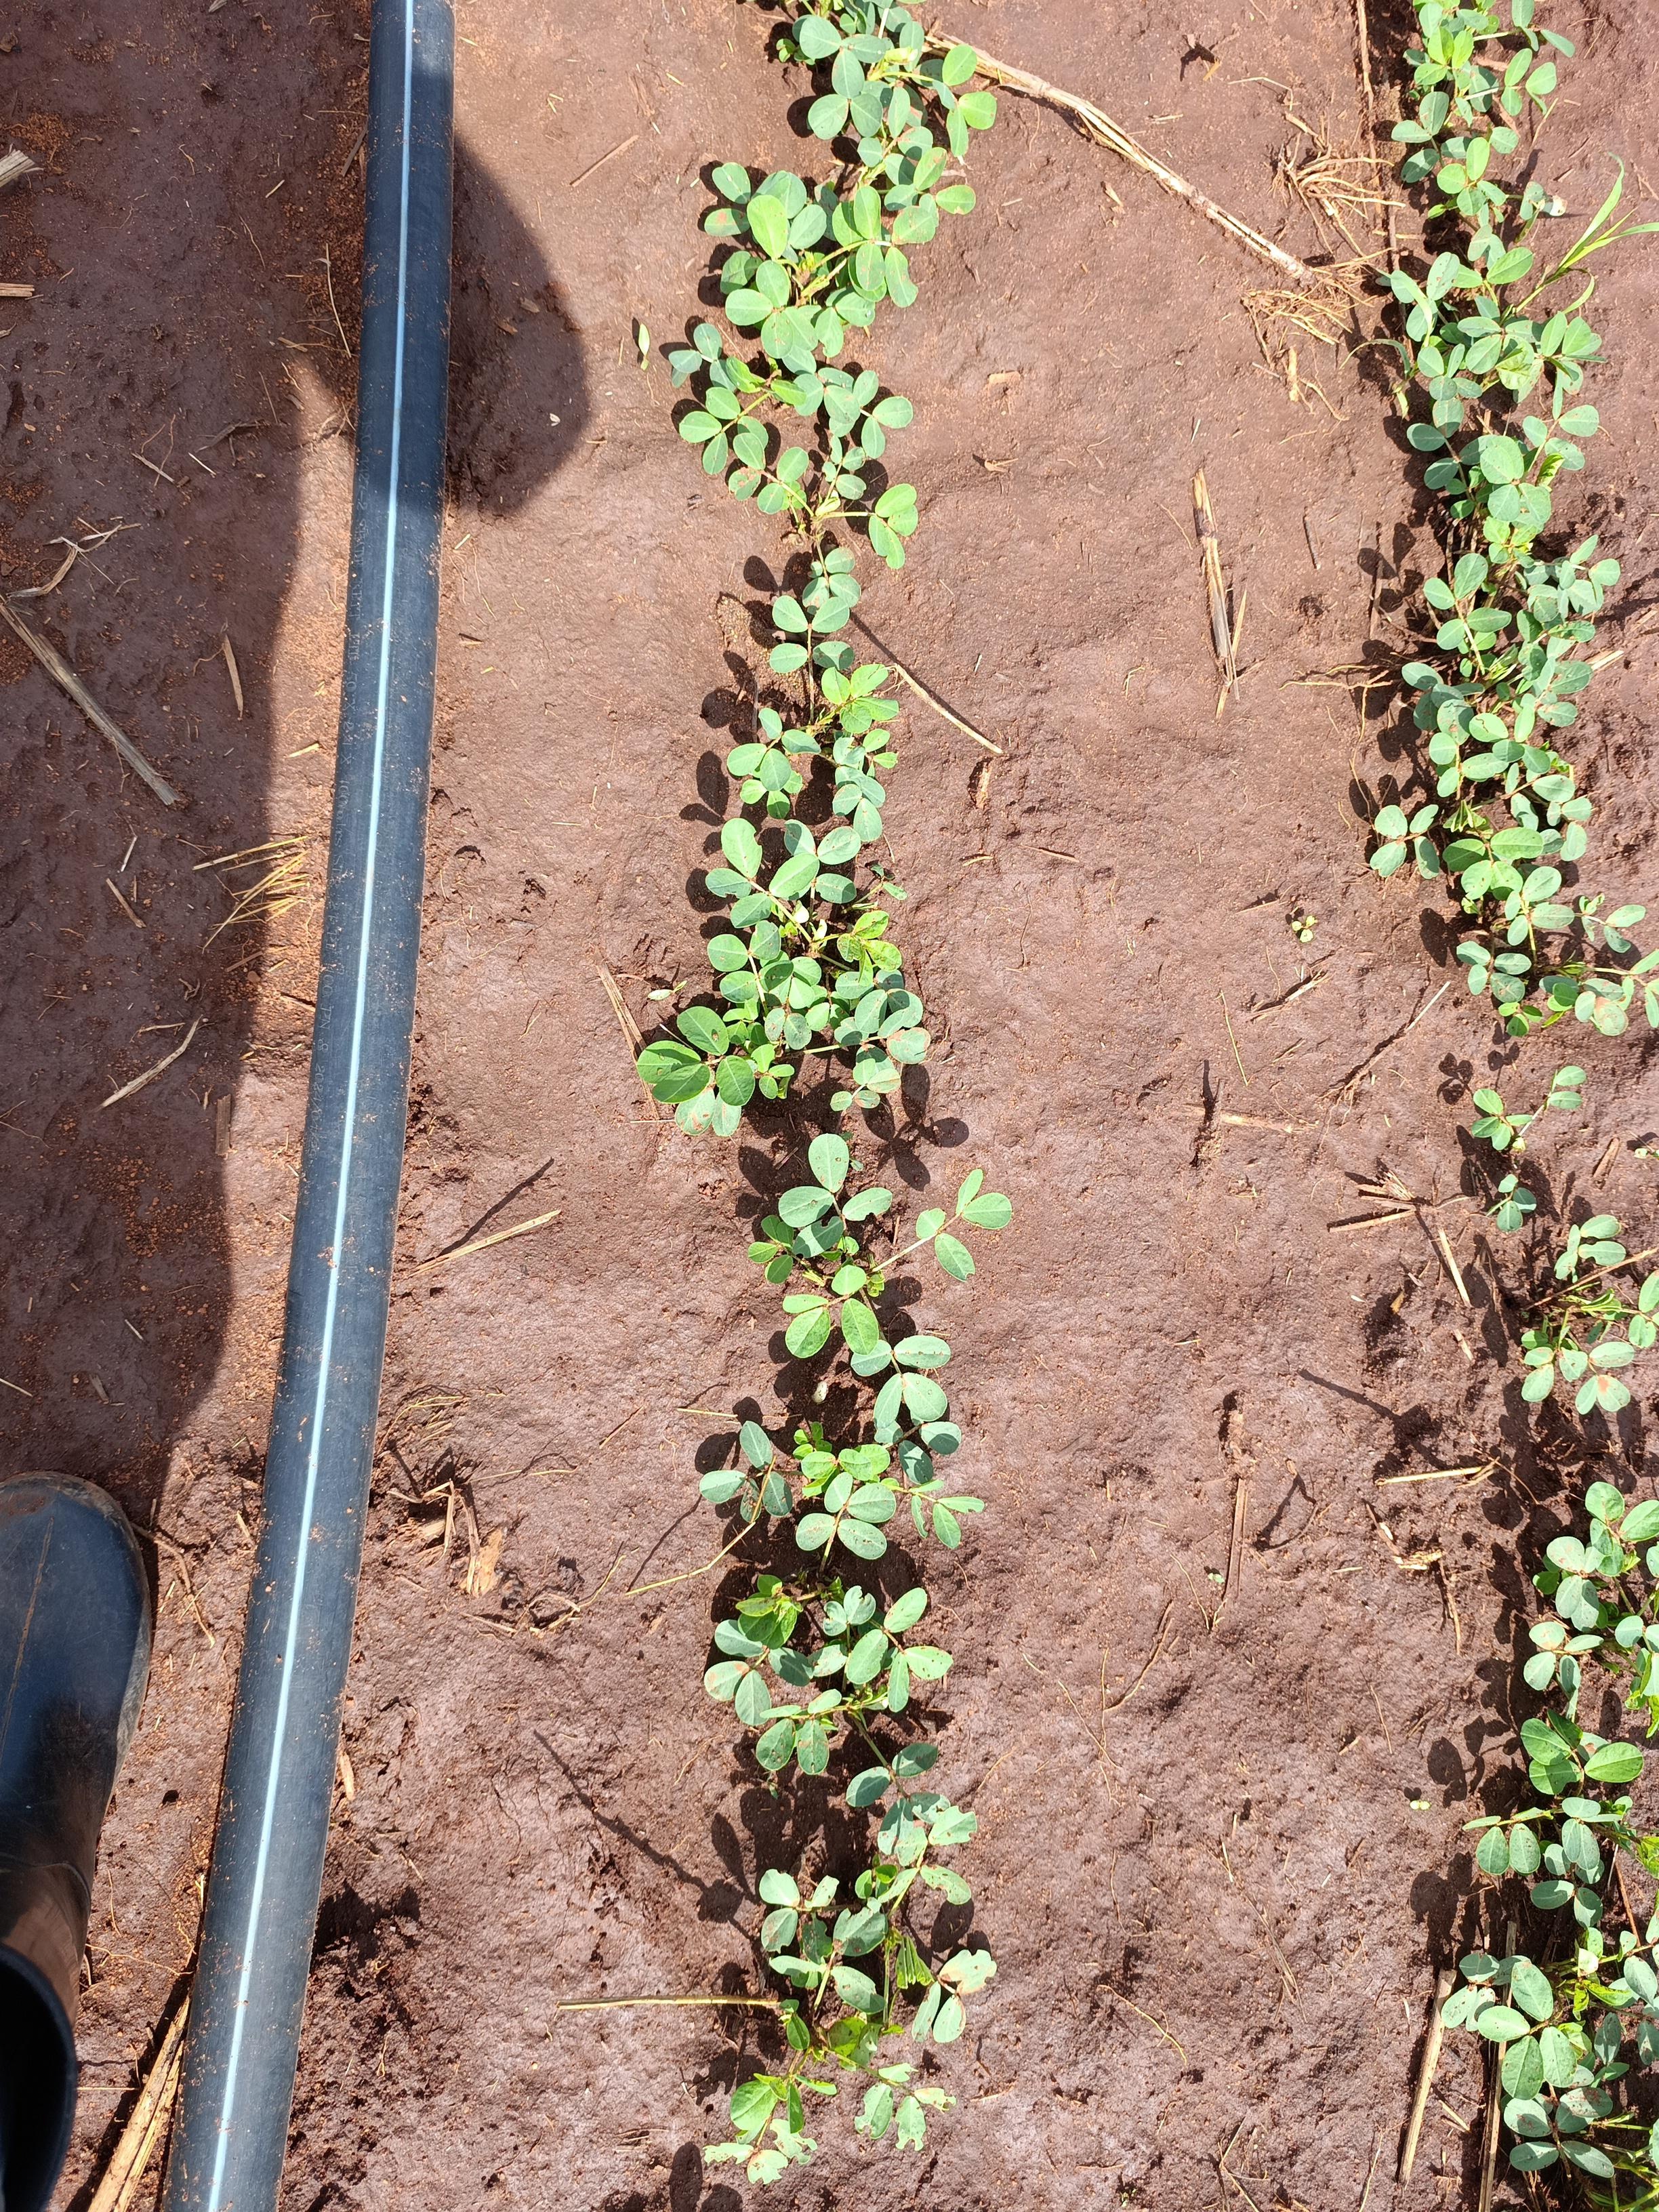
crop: groundnut
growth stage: vegetative
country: Kenya
